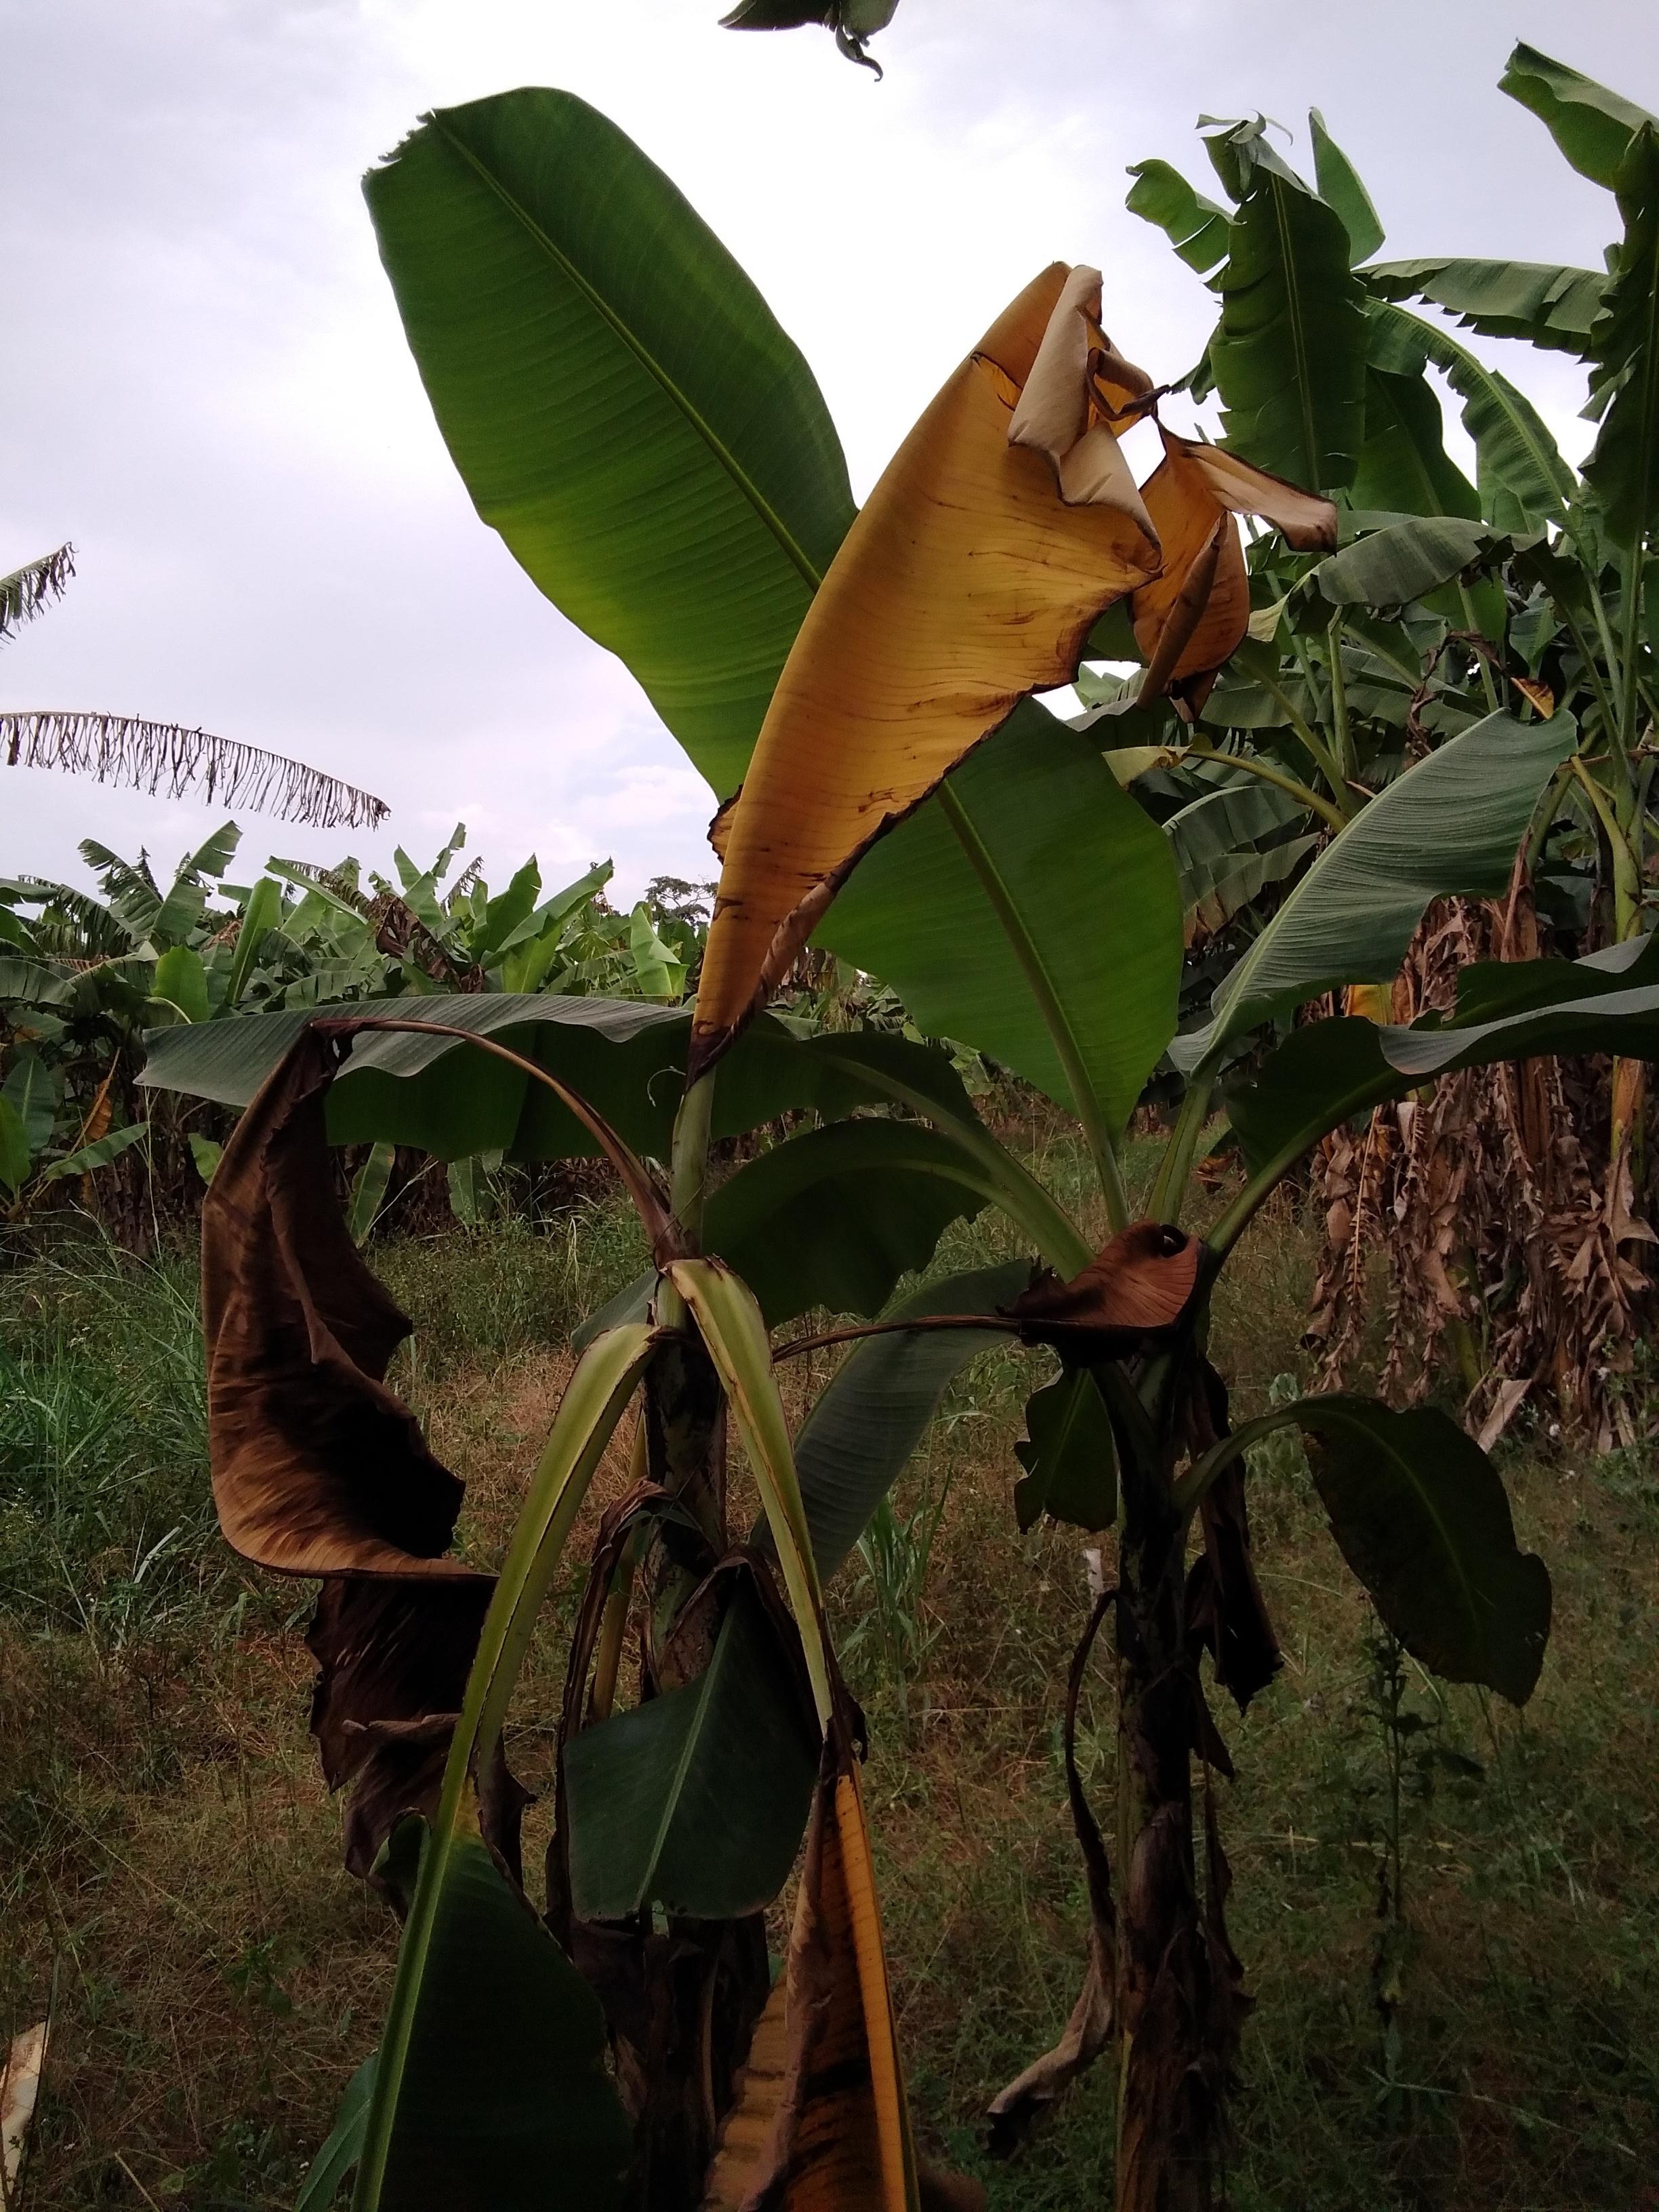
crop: banana
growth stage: vegetative
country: Uganda
